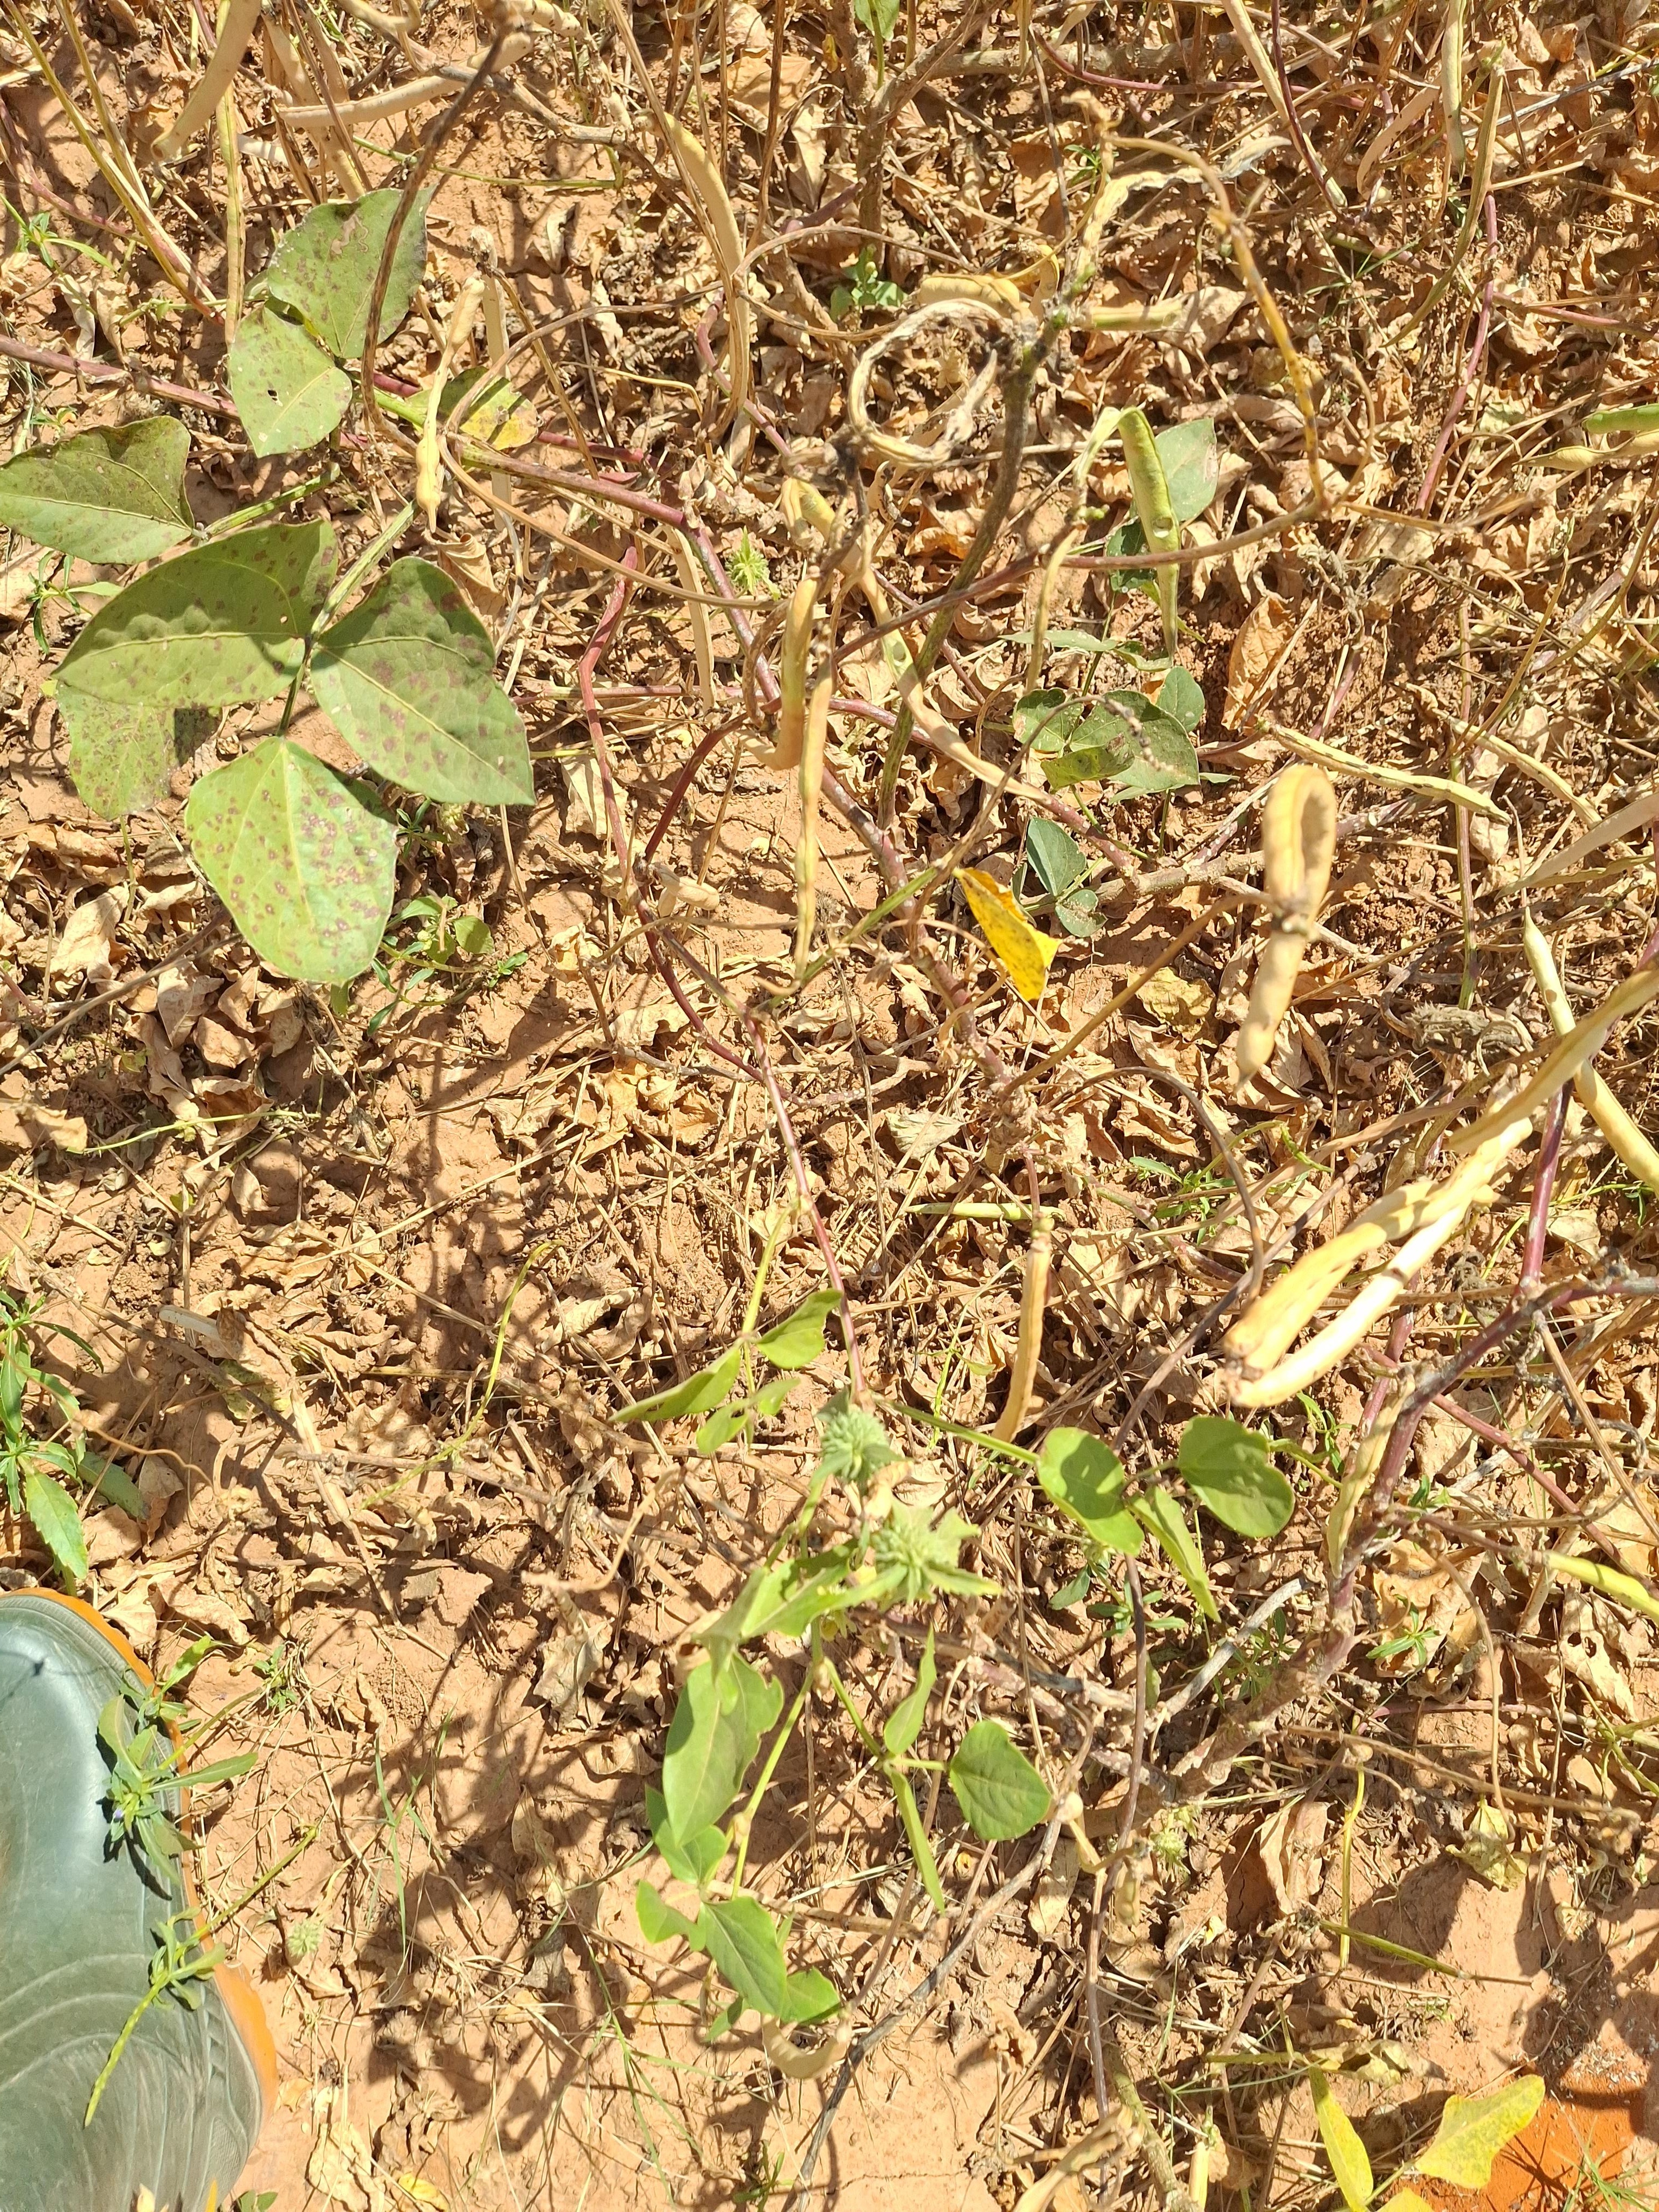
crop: cowpea
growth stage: maturity
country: Nigeria
